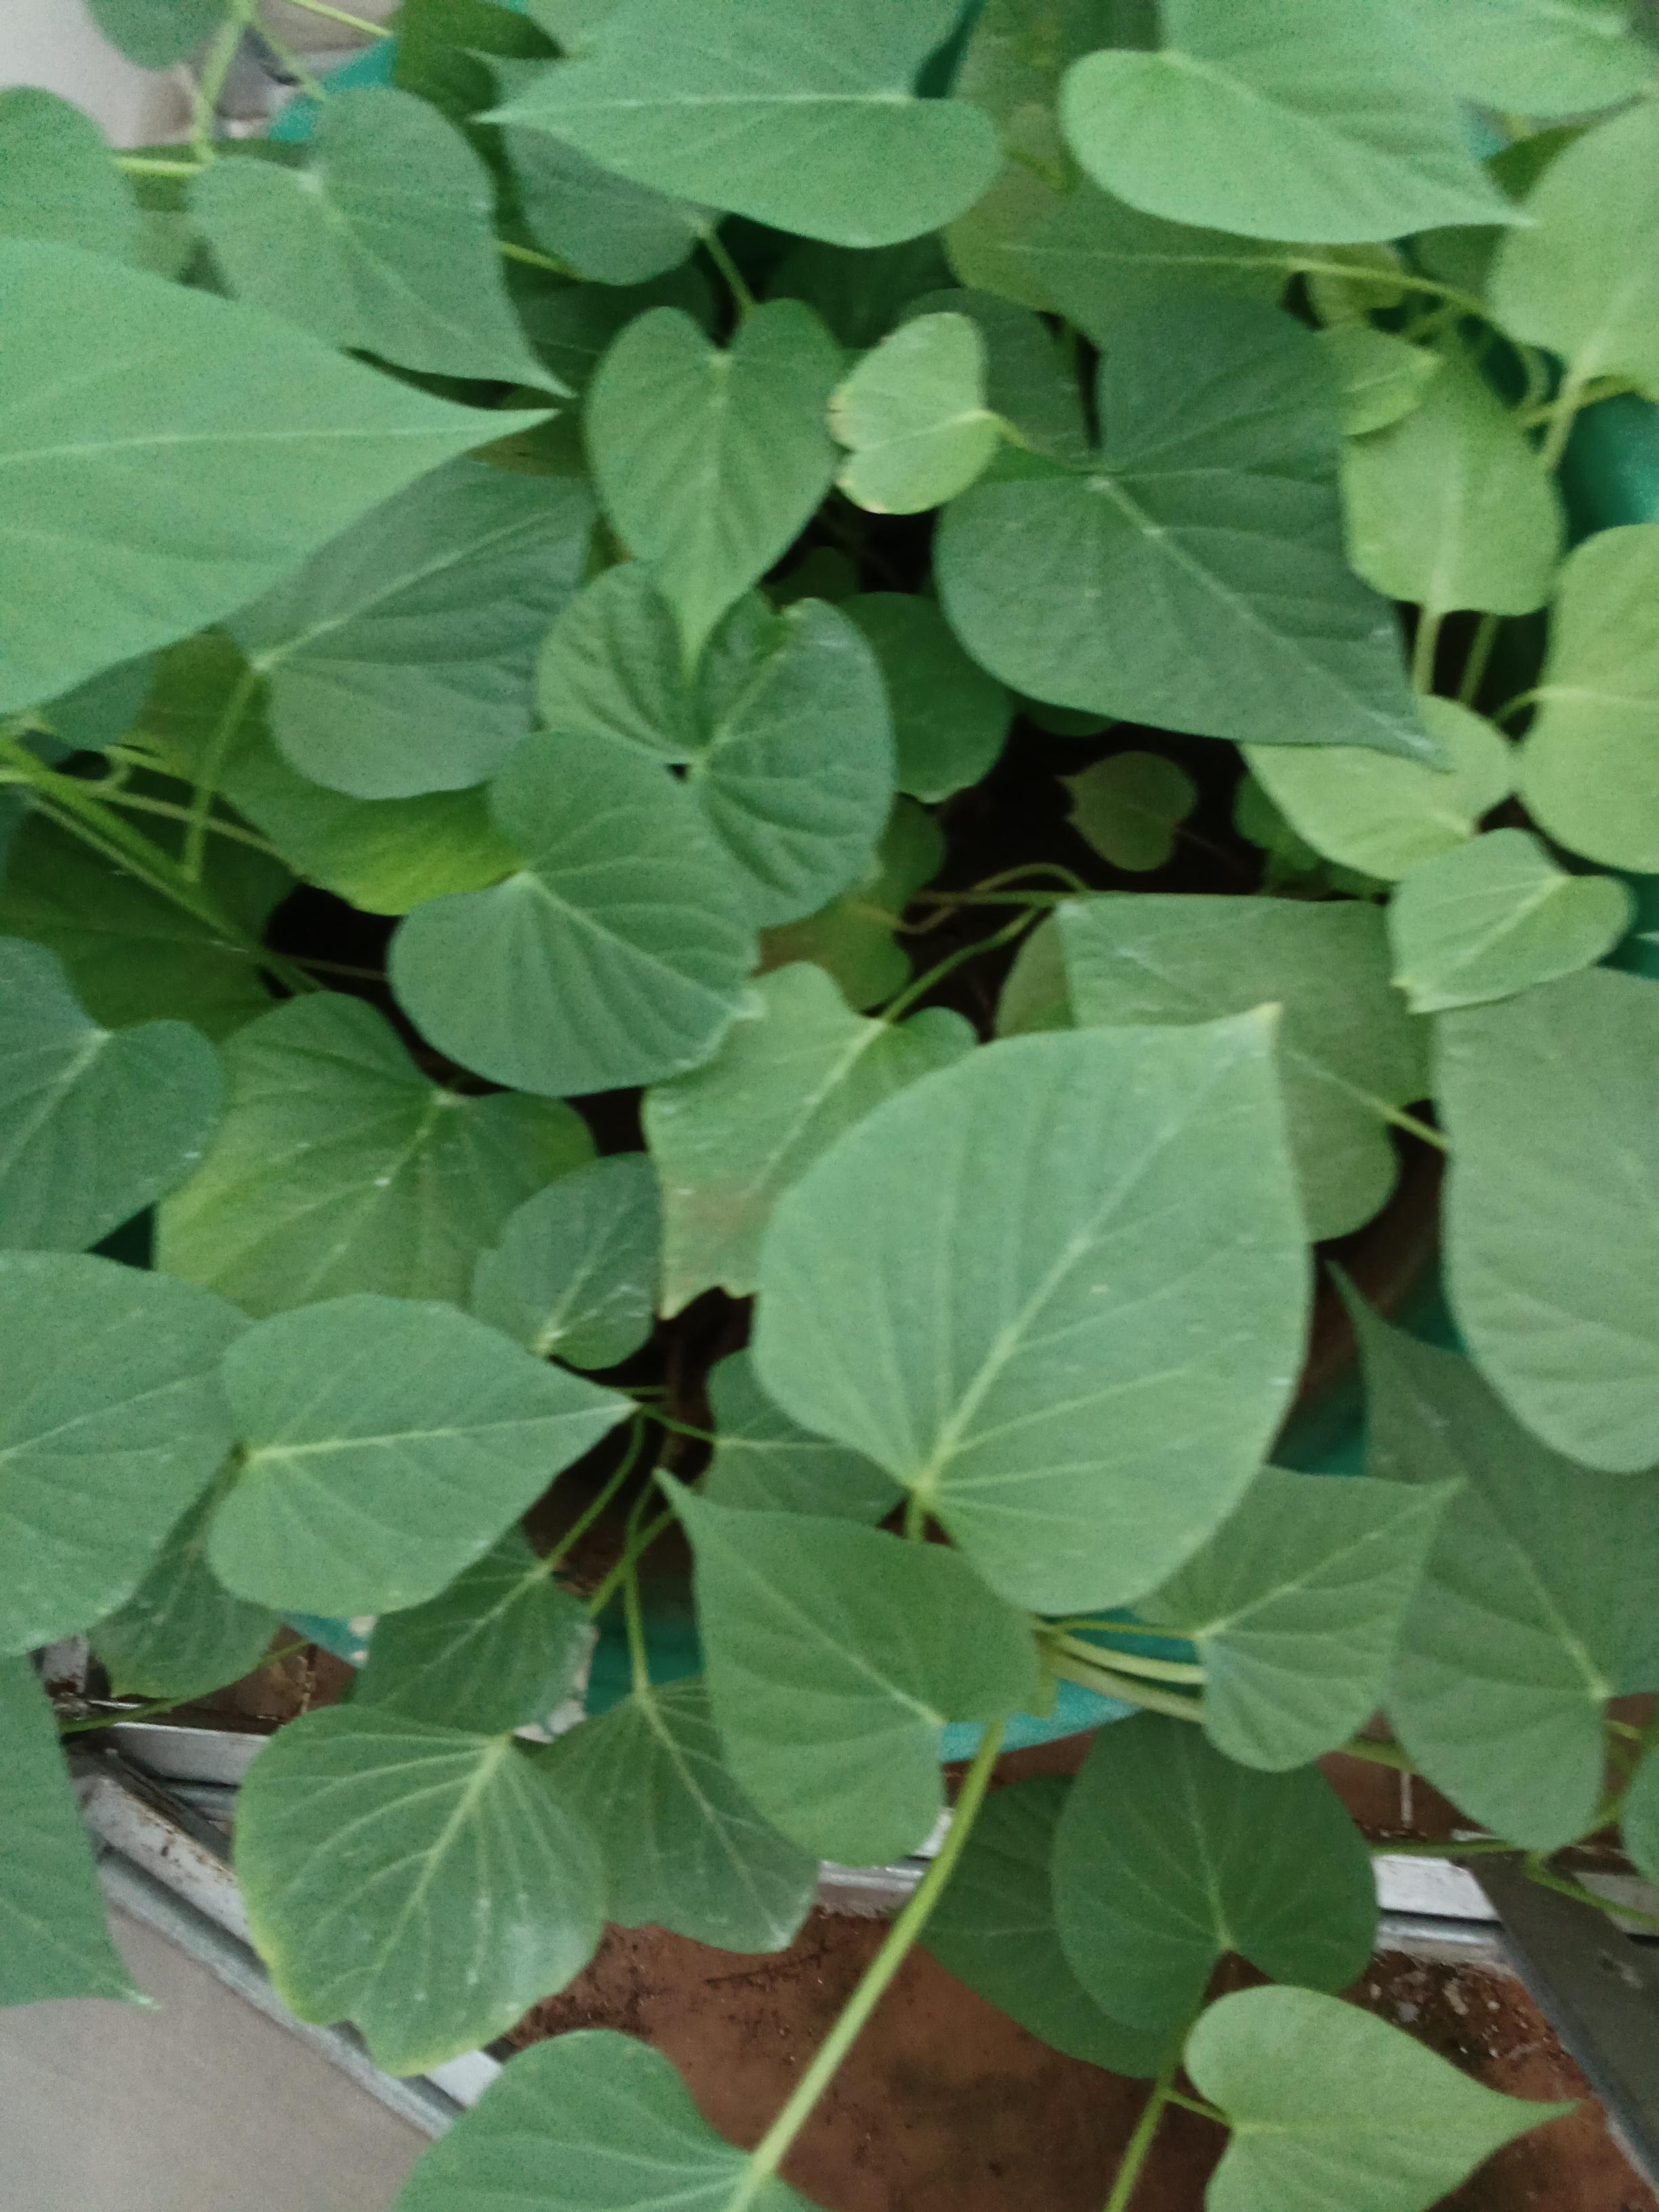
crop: sweet potato
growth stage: vegetative
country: Kenya
